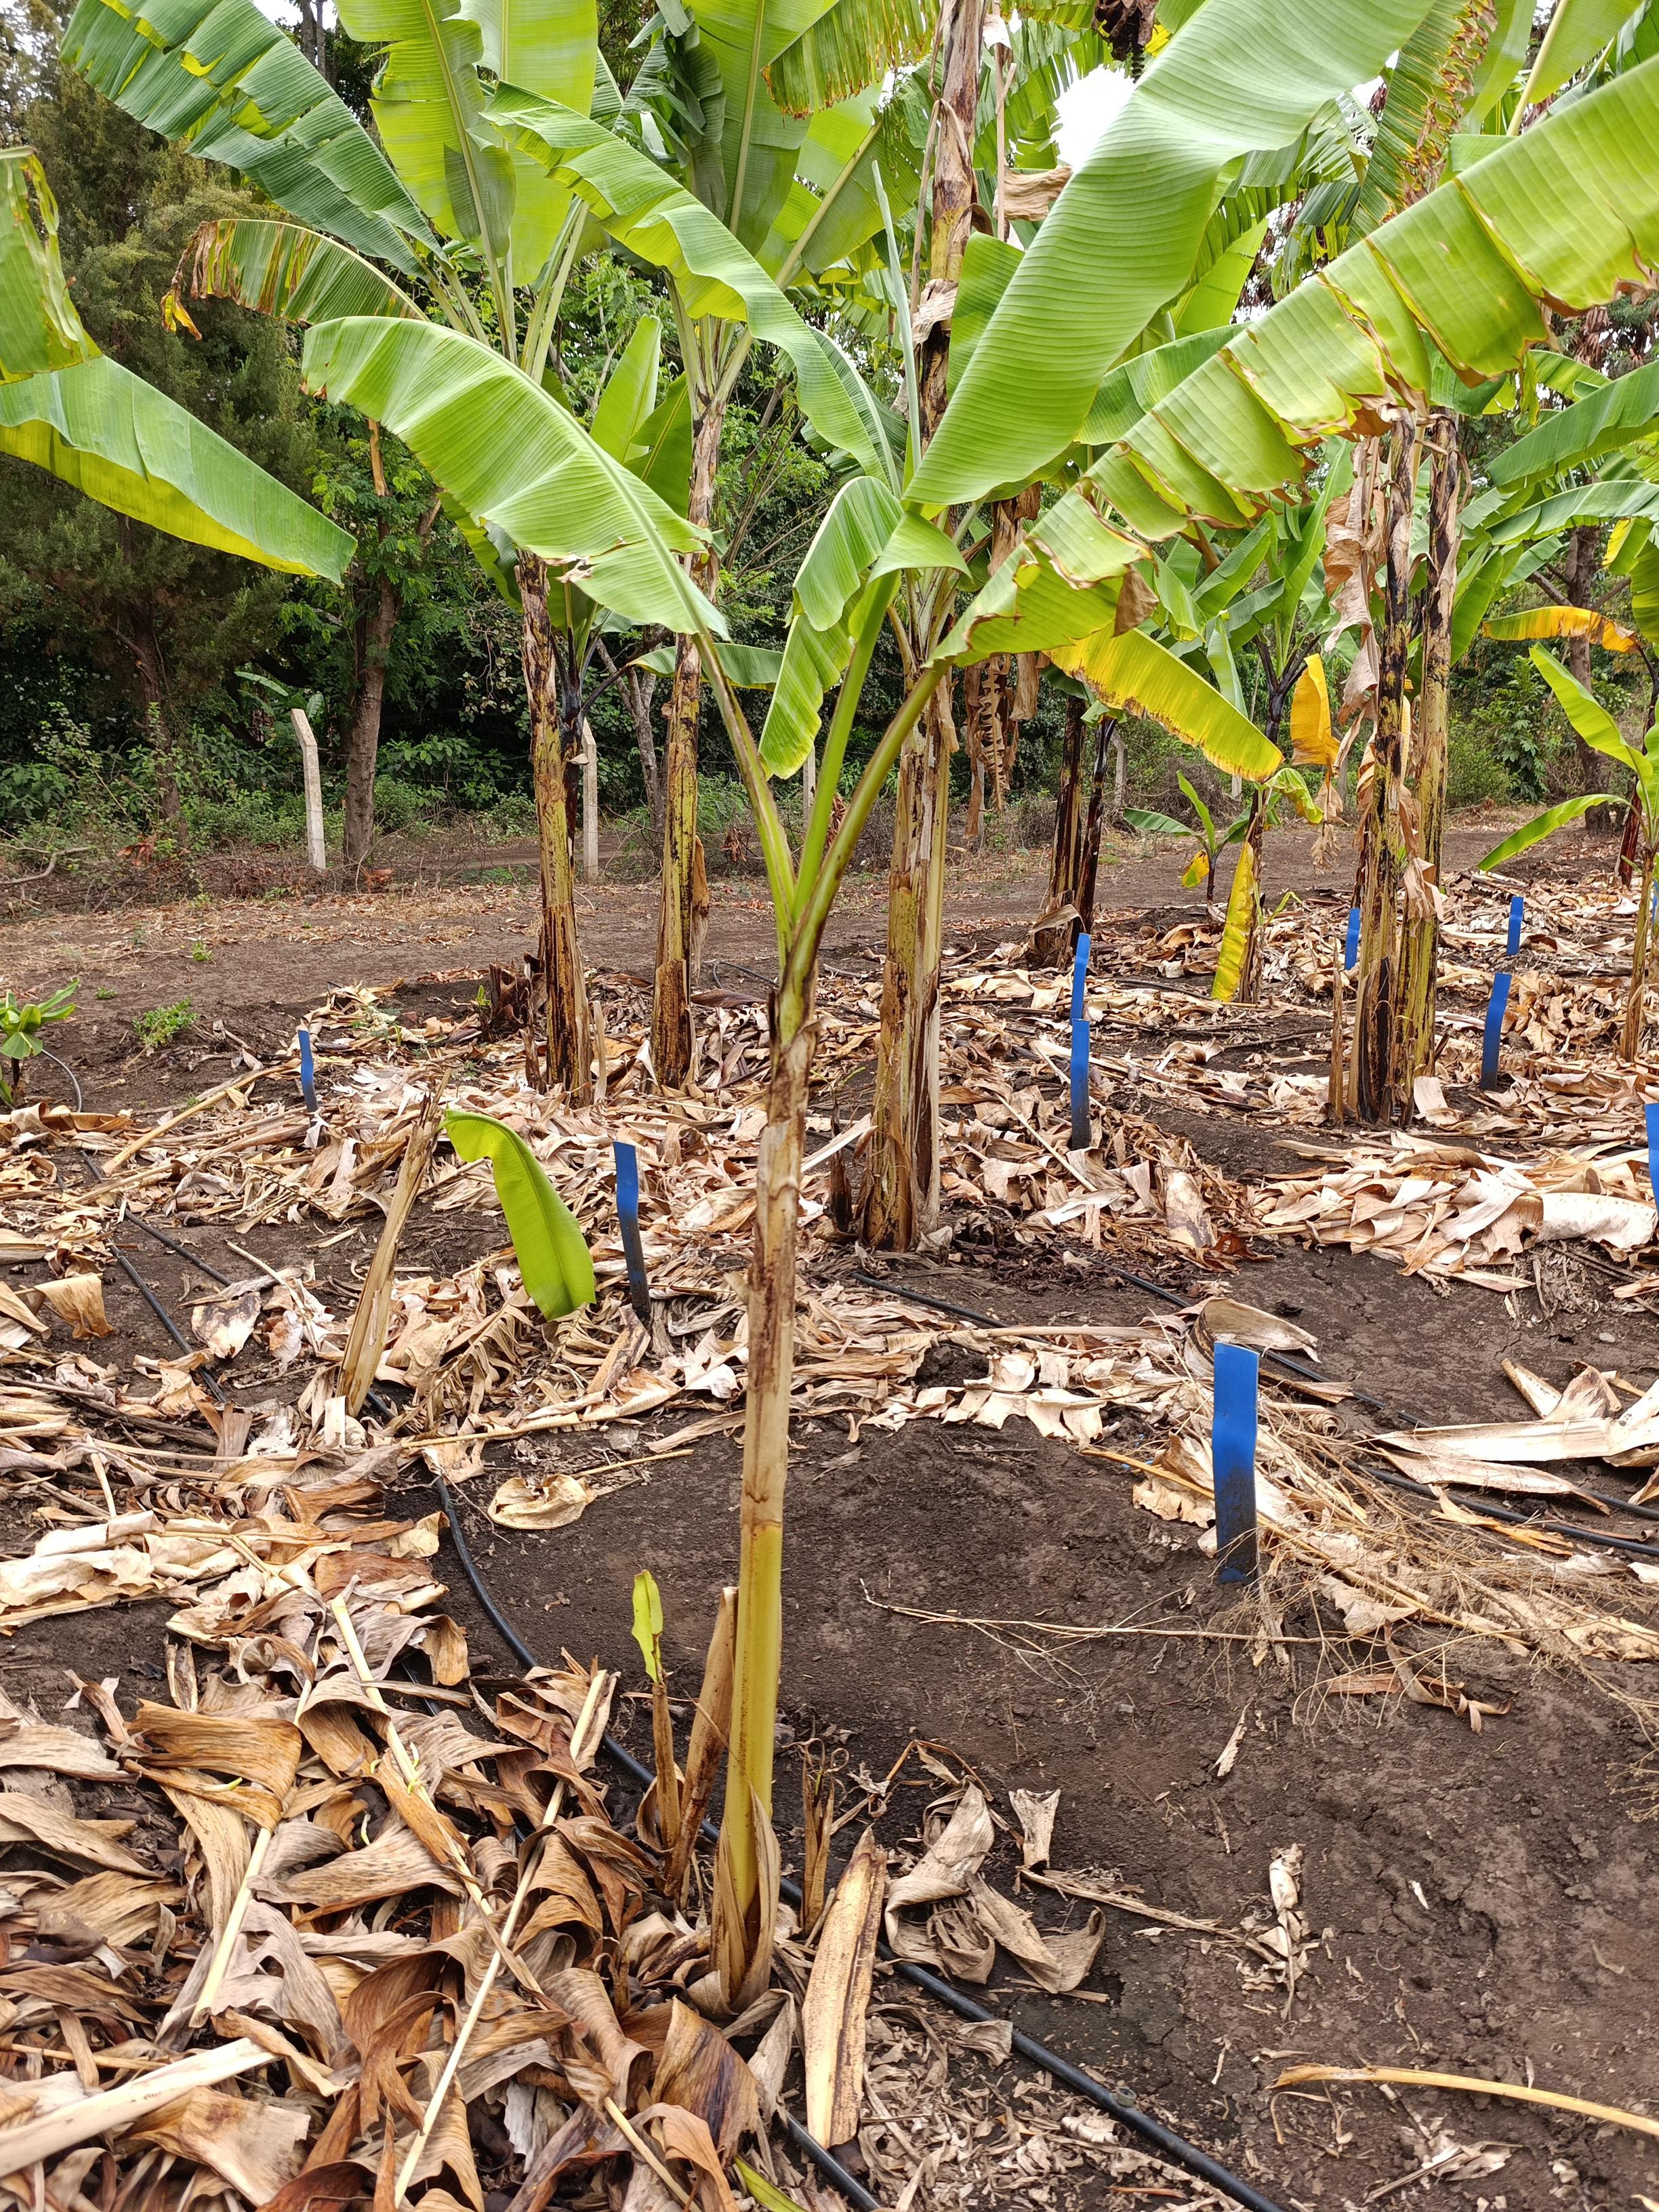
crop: banana
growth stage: vegetative
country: Tanzania
